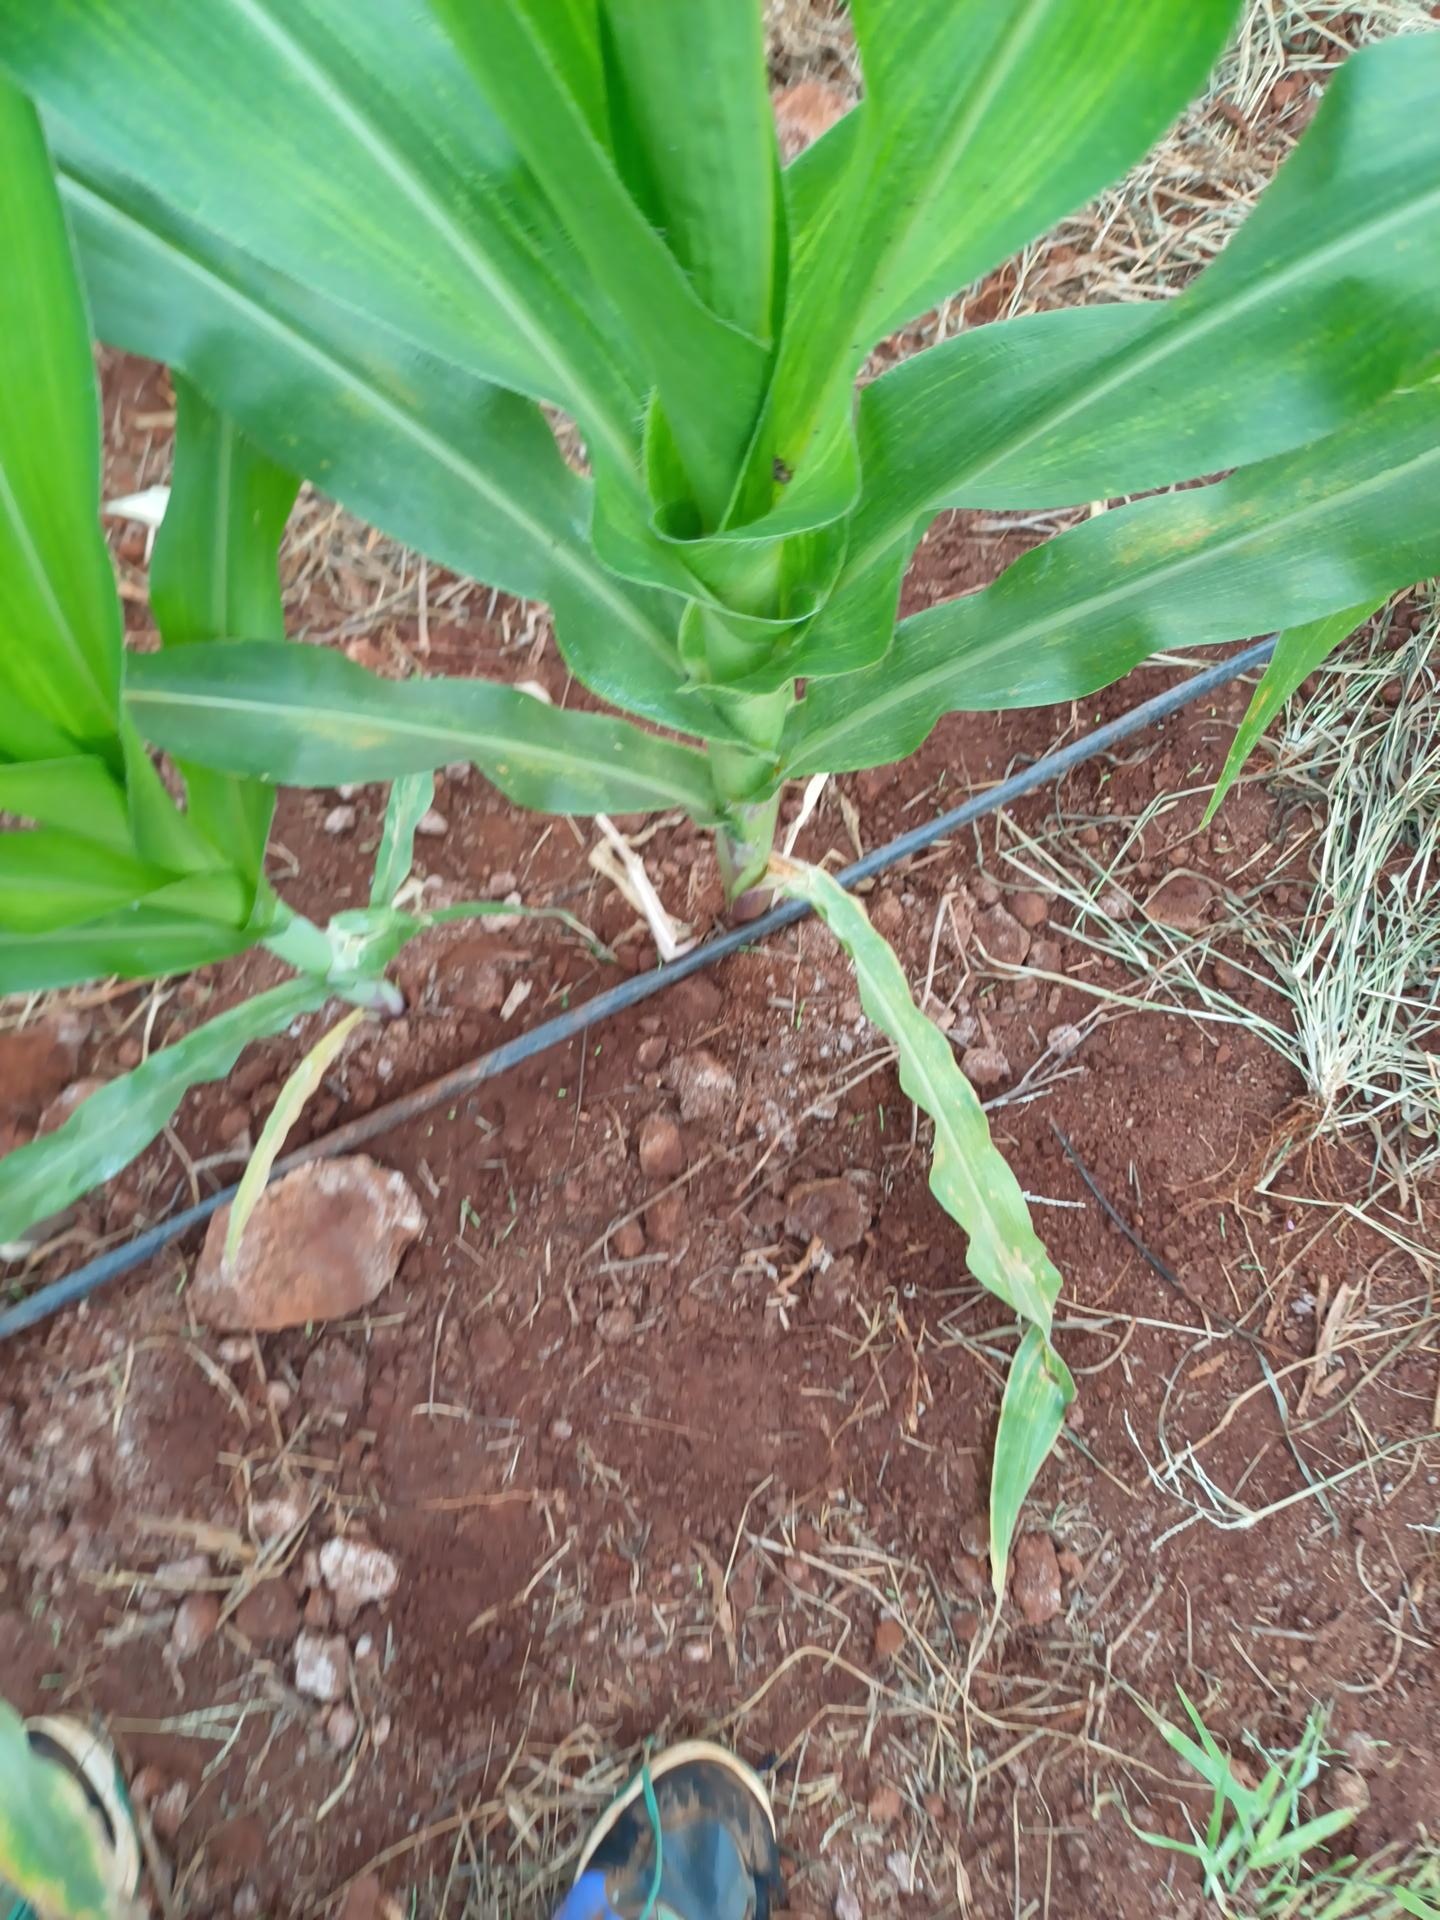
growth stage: vegetative
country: Kenya
